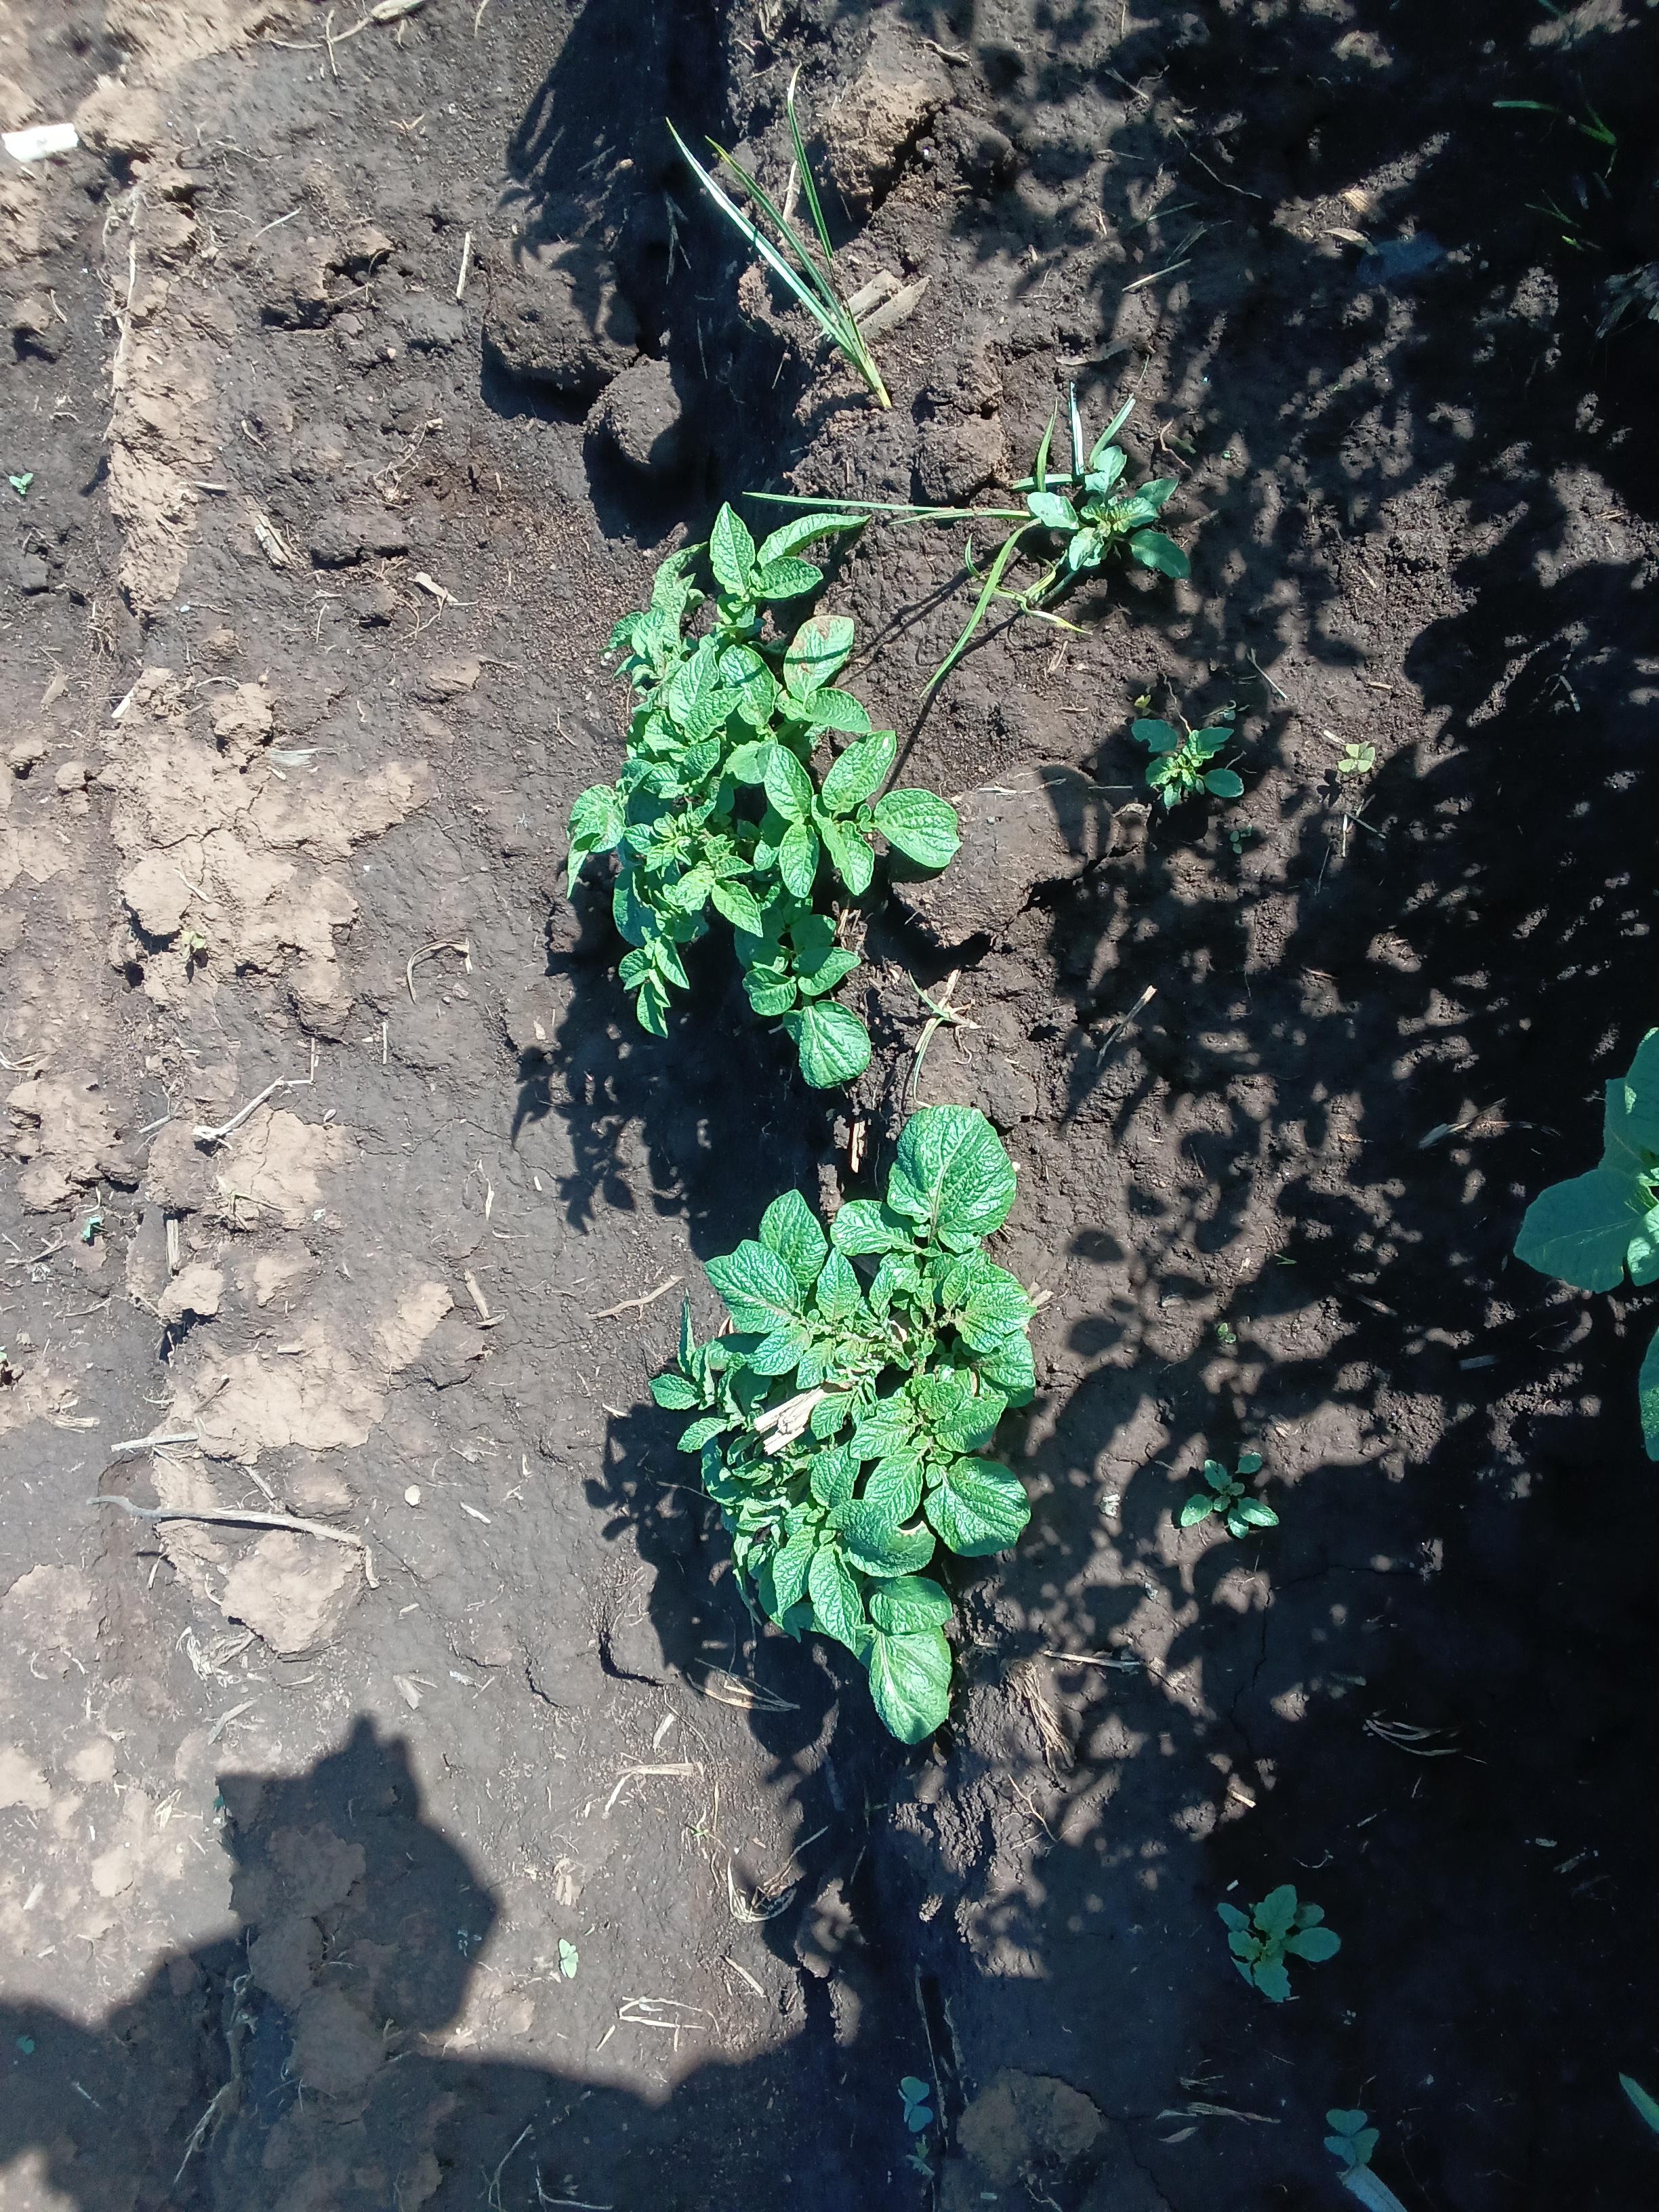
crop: potato
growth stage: vegetative
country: Kenya
